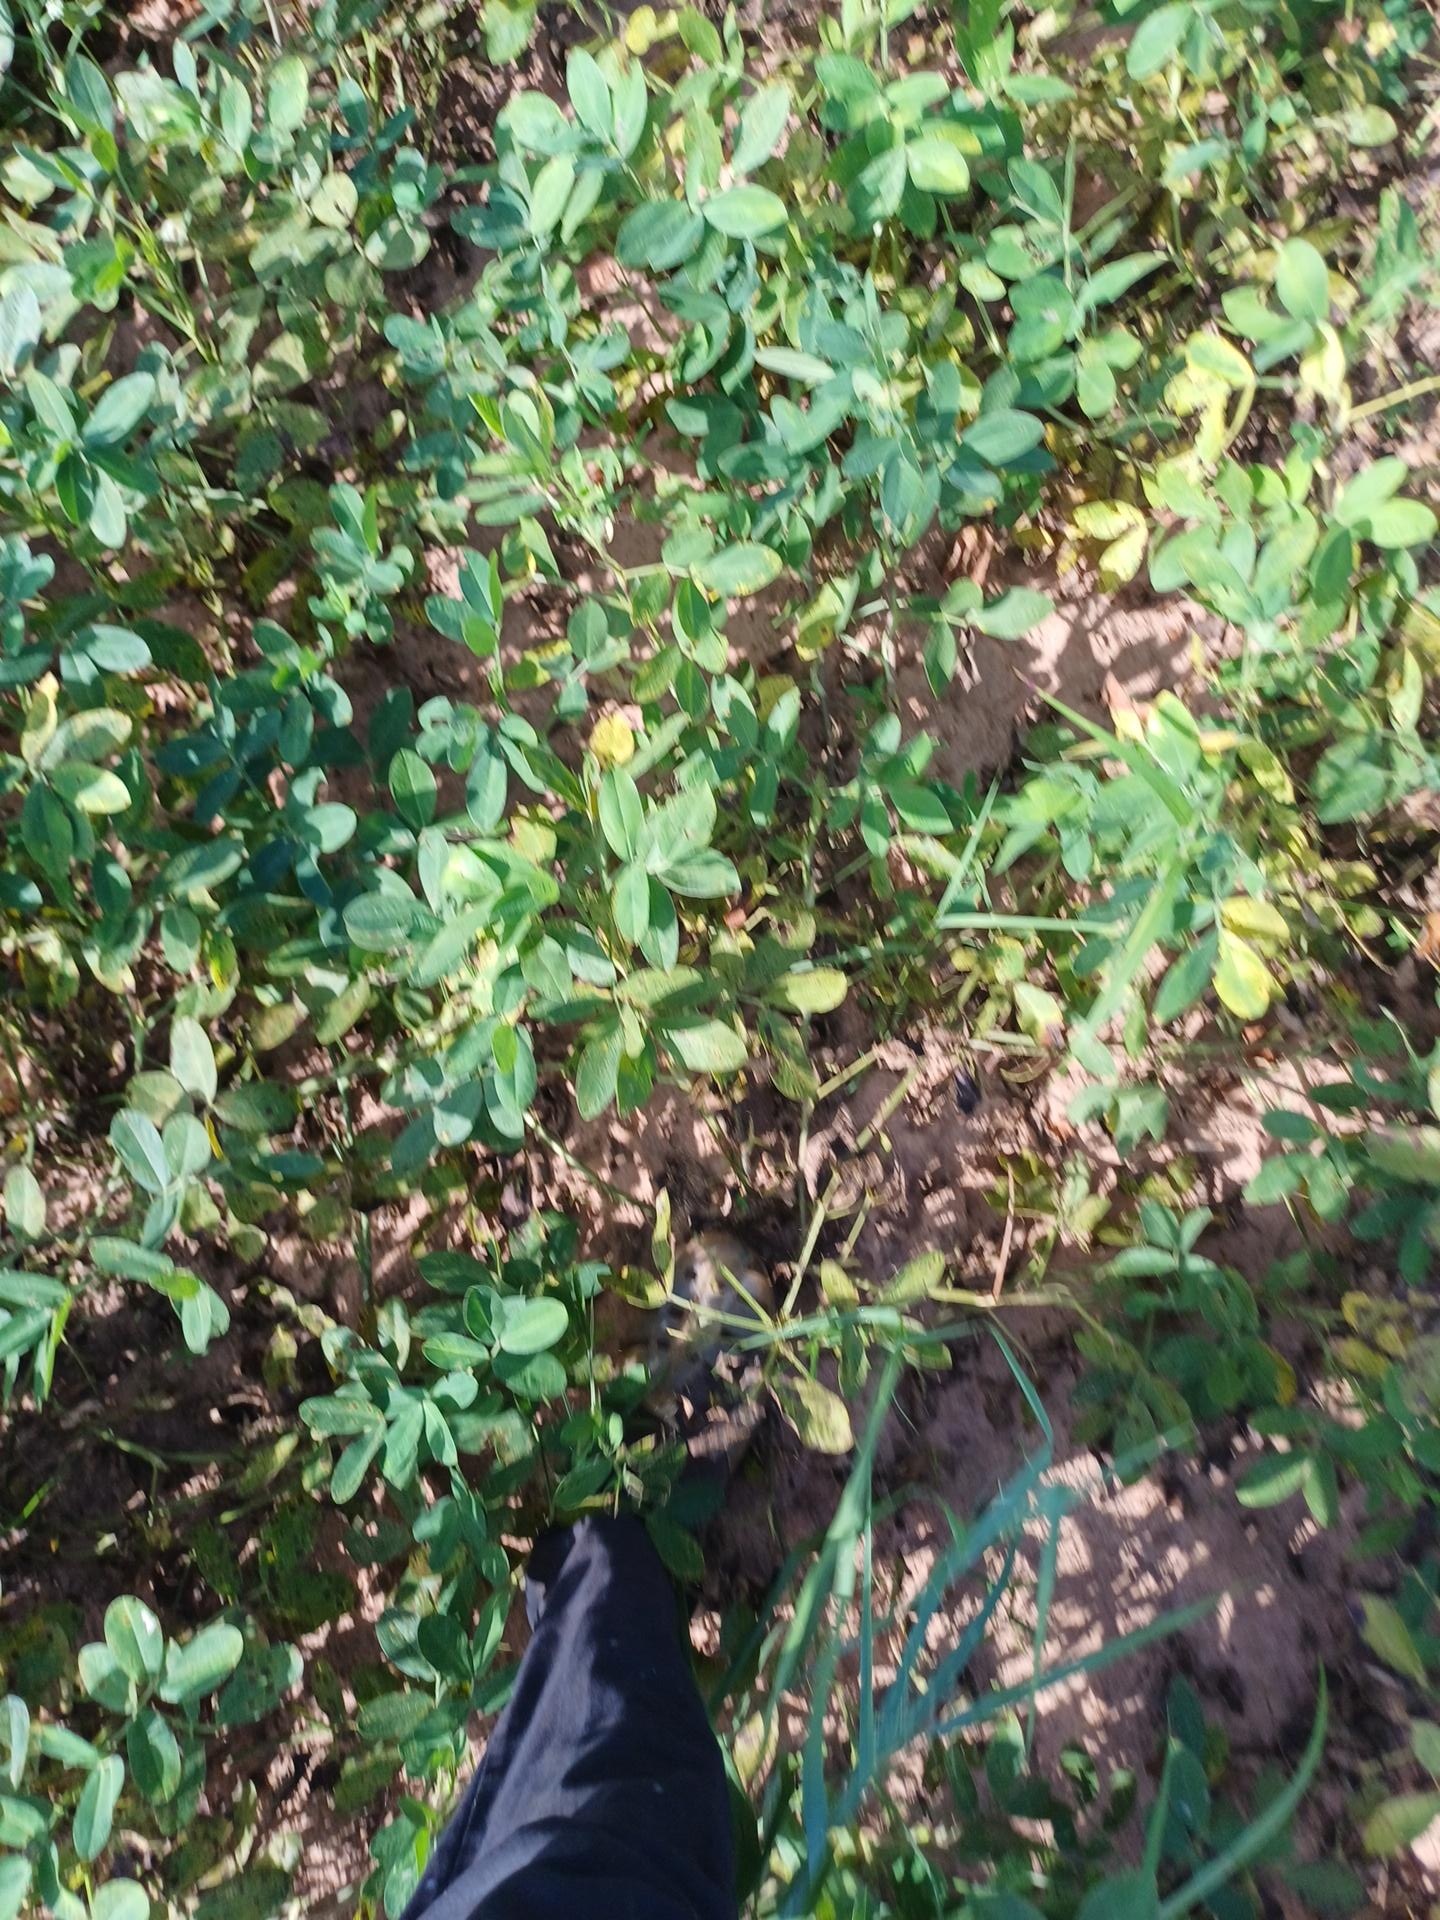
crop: groundnut
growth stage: flowering
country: Senegal
